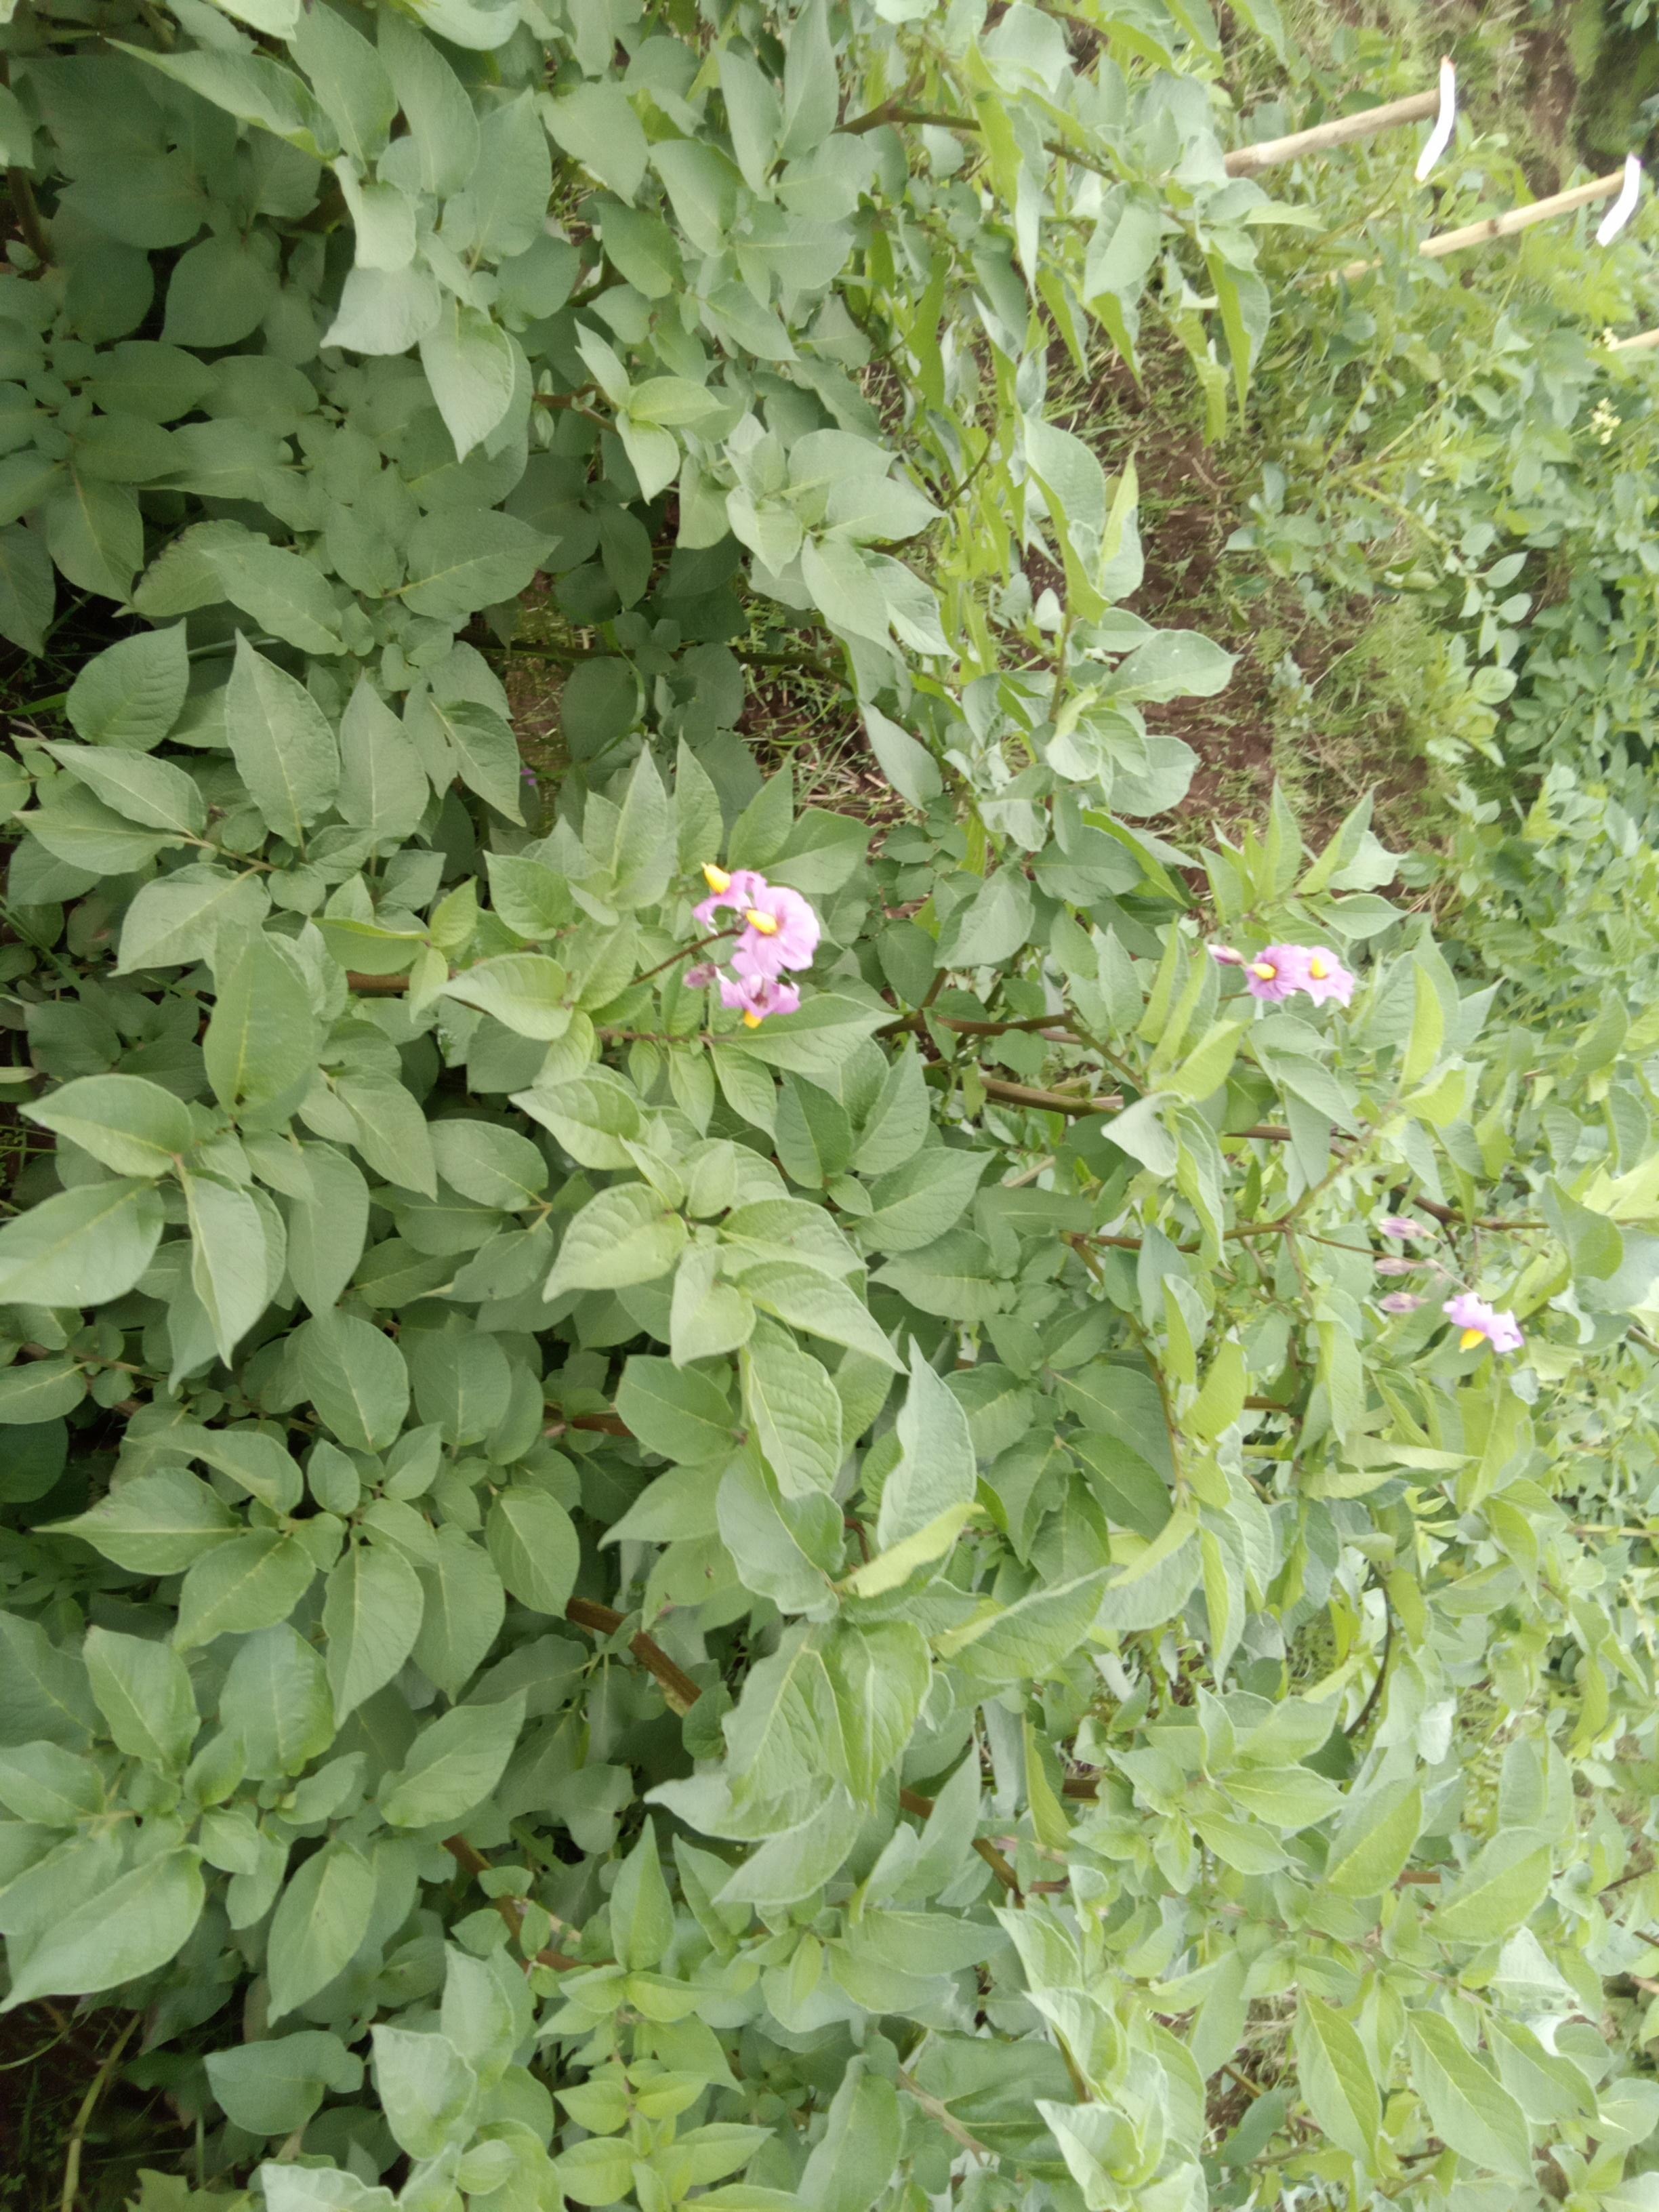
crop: potato
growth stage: flowering
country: Kenya
